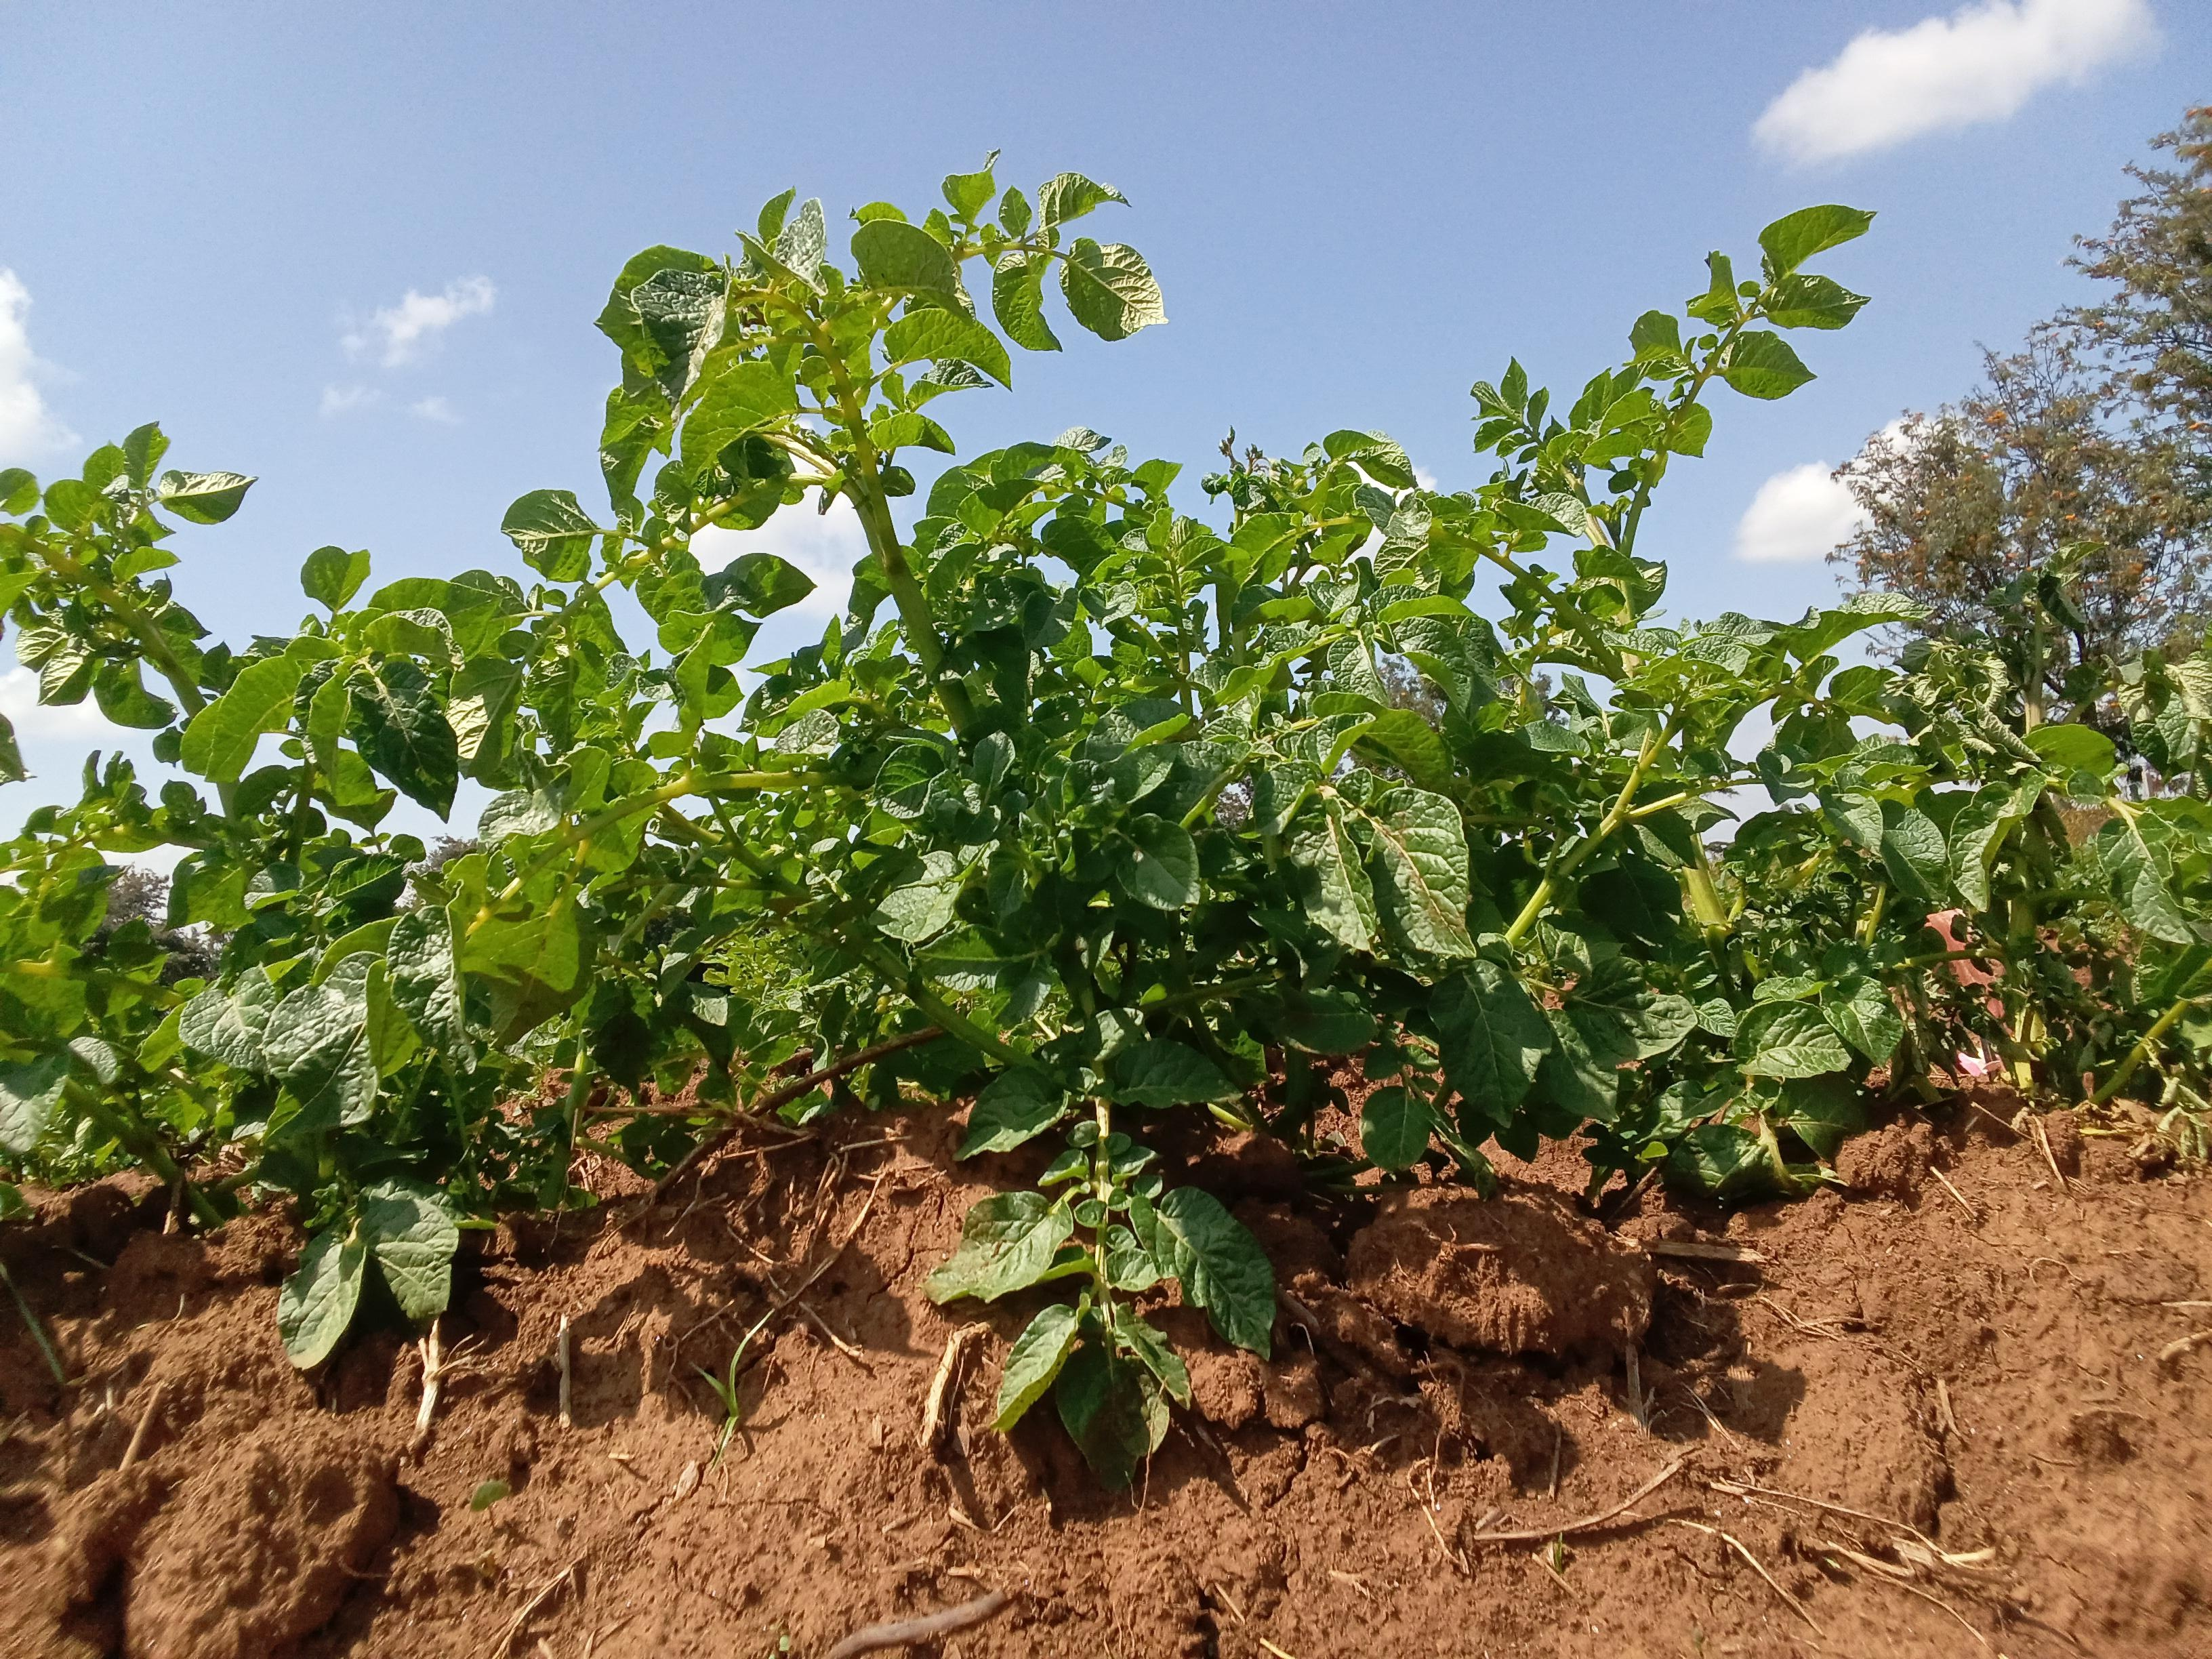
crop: potato
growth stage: vegetative
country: Kenya
